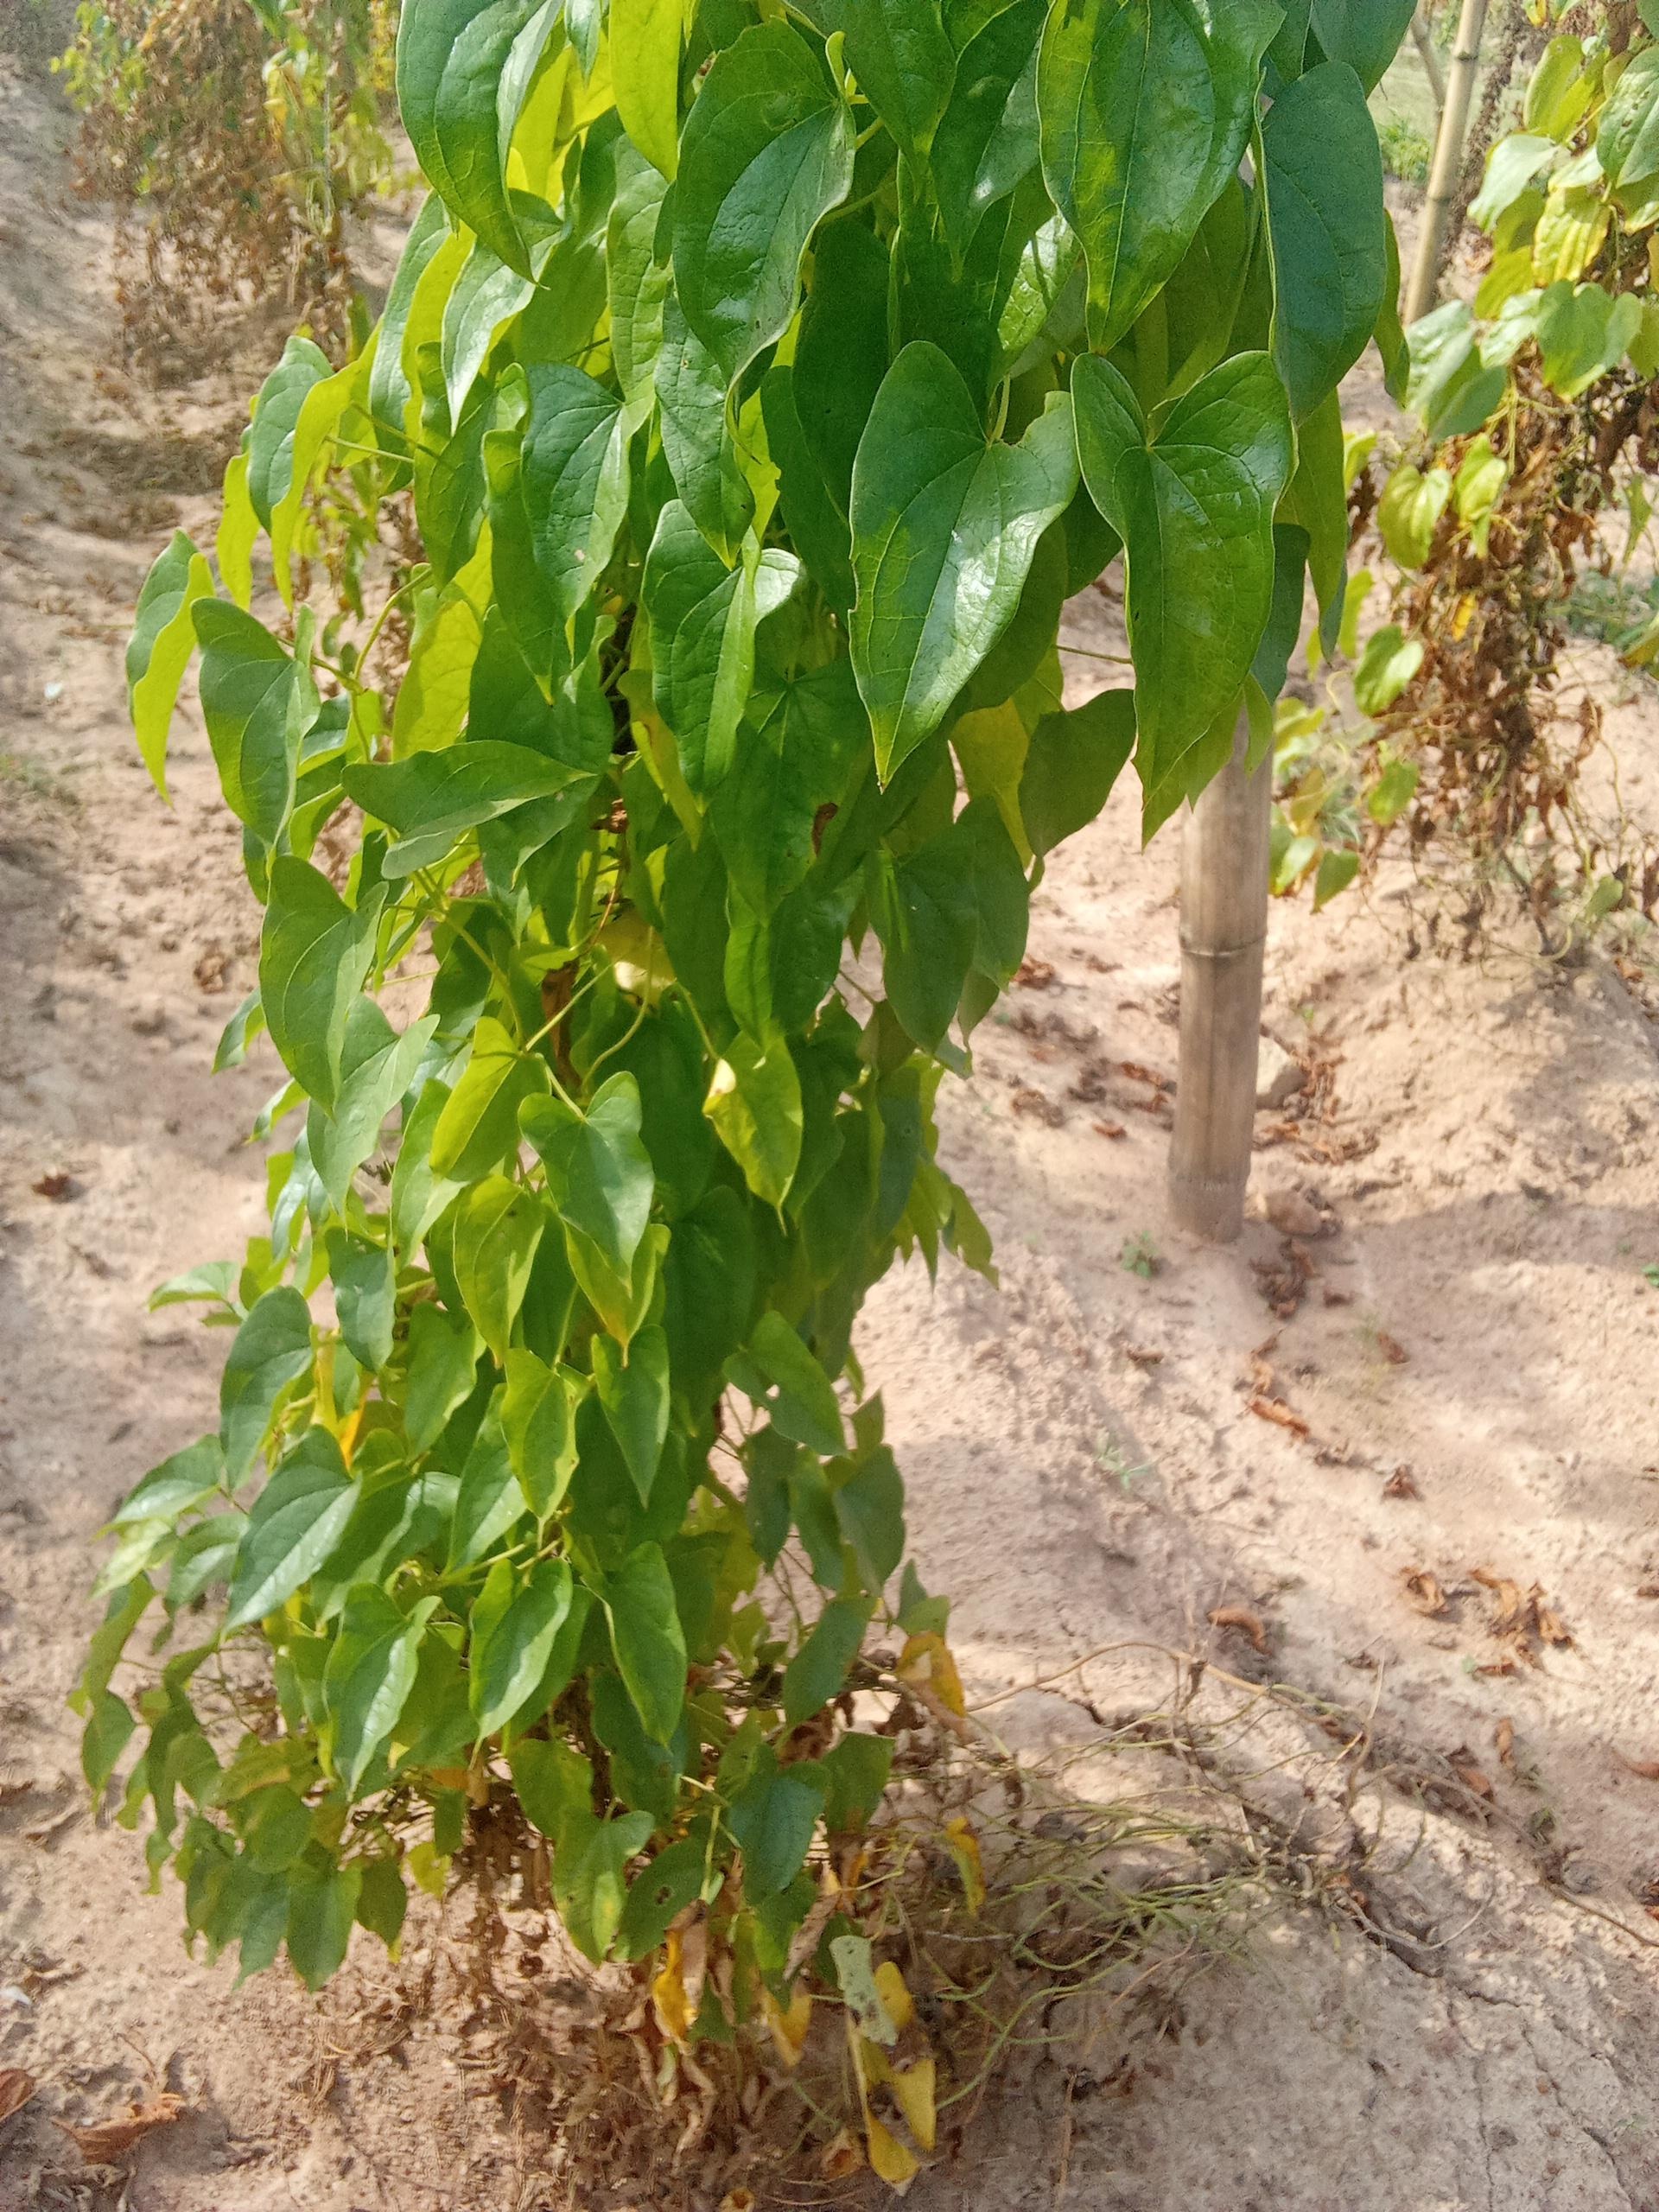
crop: yam
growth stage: maturity
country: Nigeria
